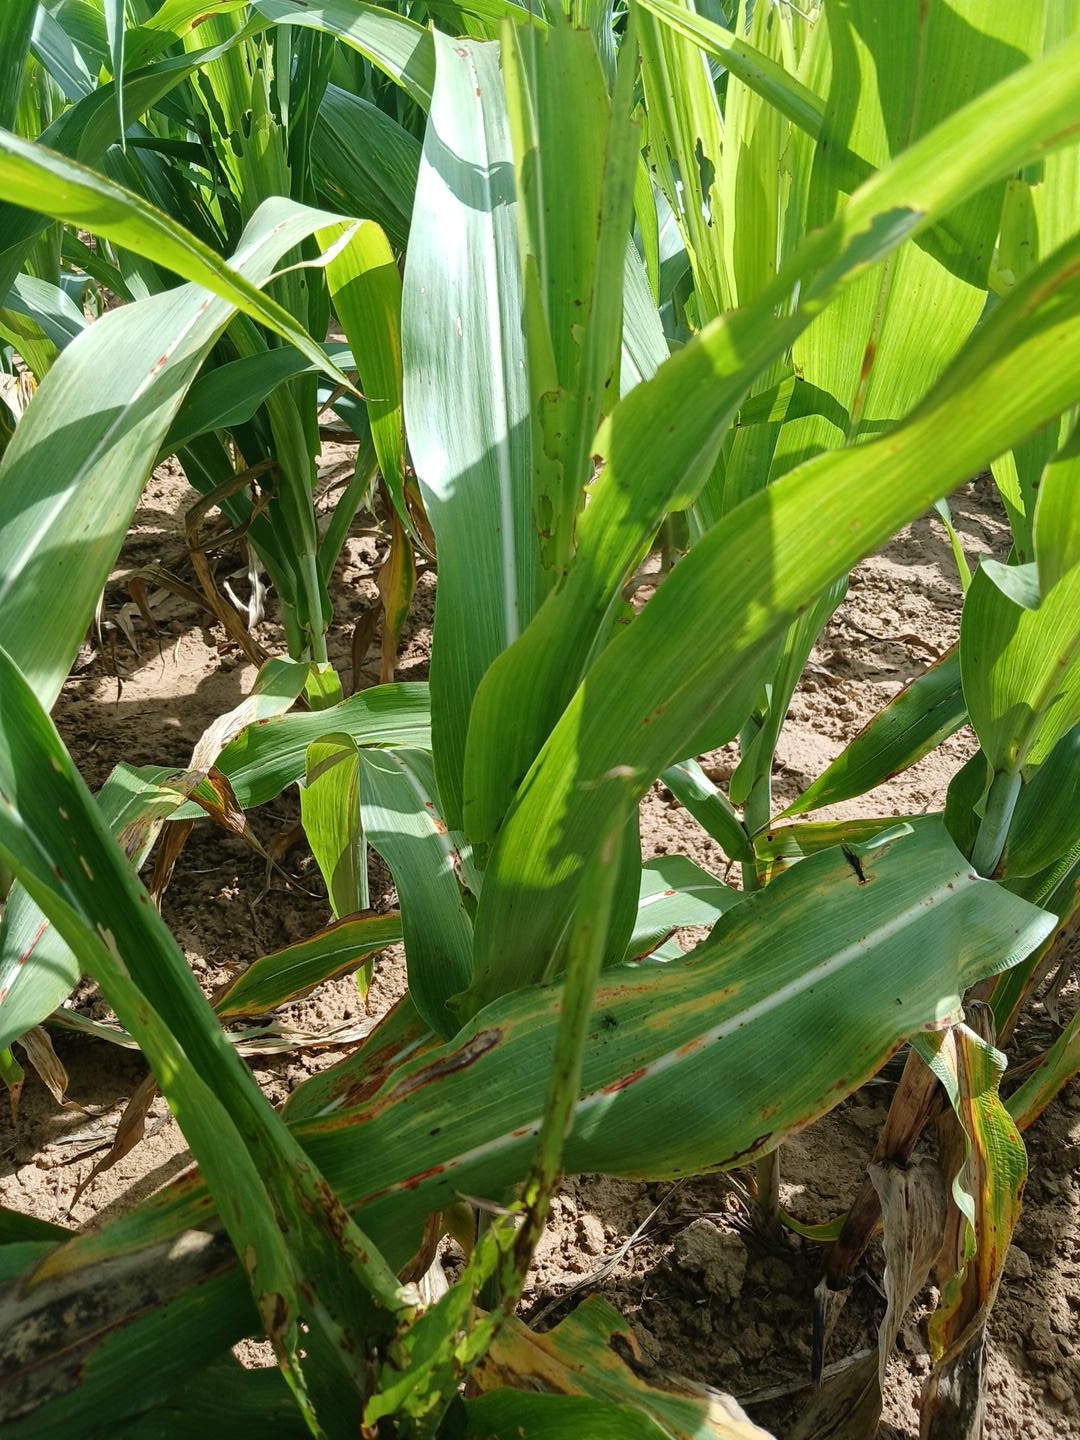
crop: sorghum
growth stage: vegetative
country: Senegal
